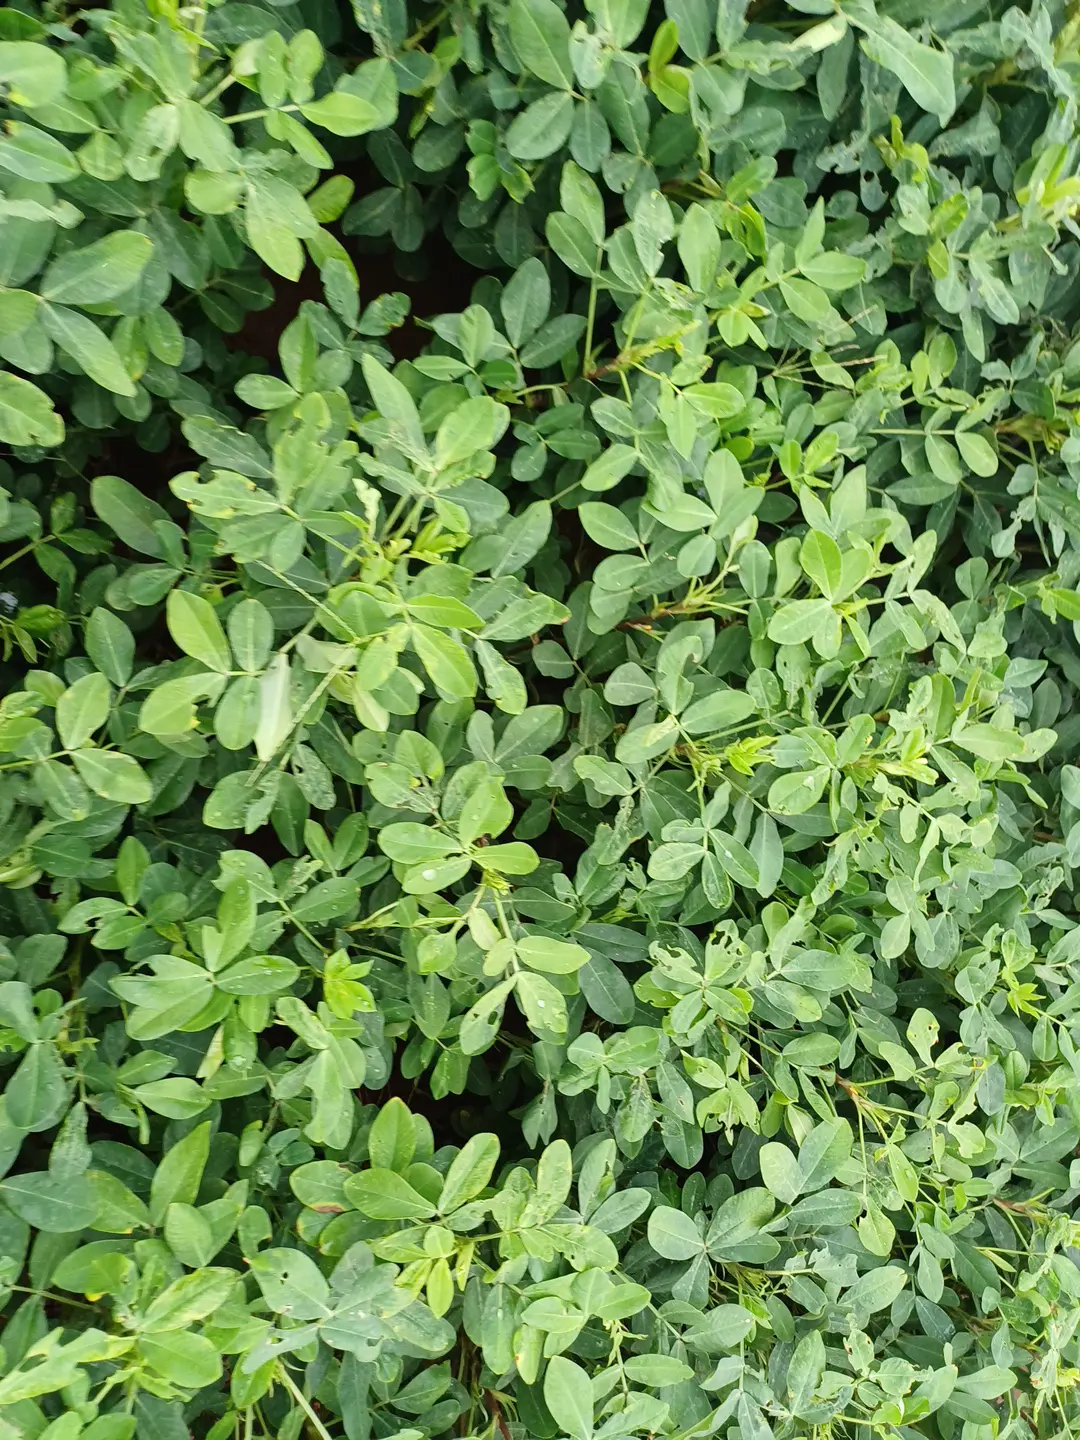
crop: groundnut
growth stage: pegging
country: Kenya
